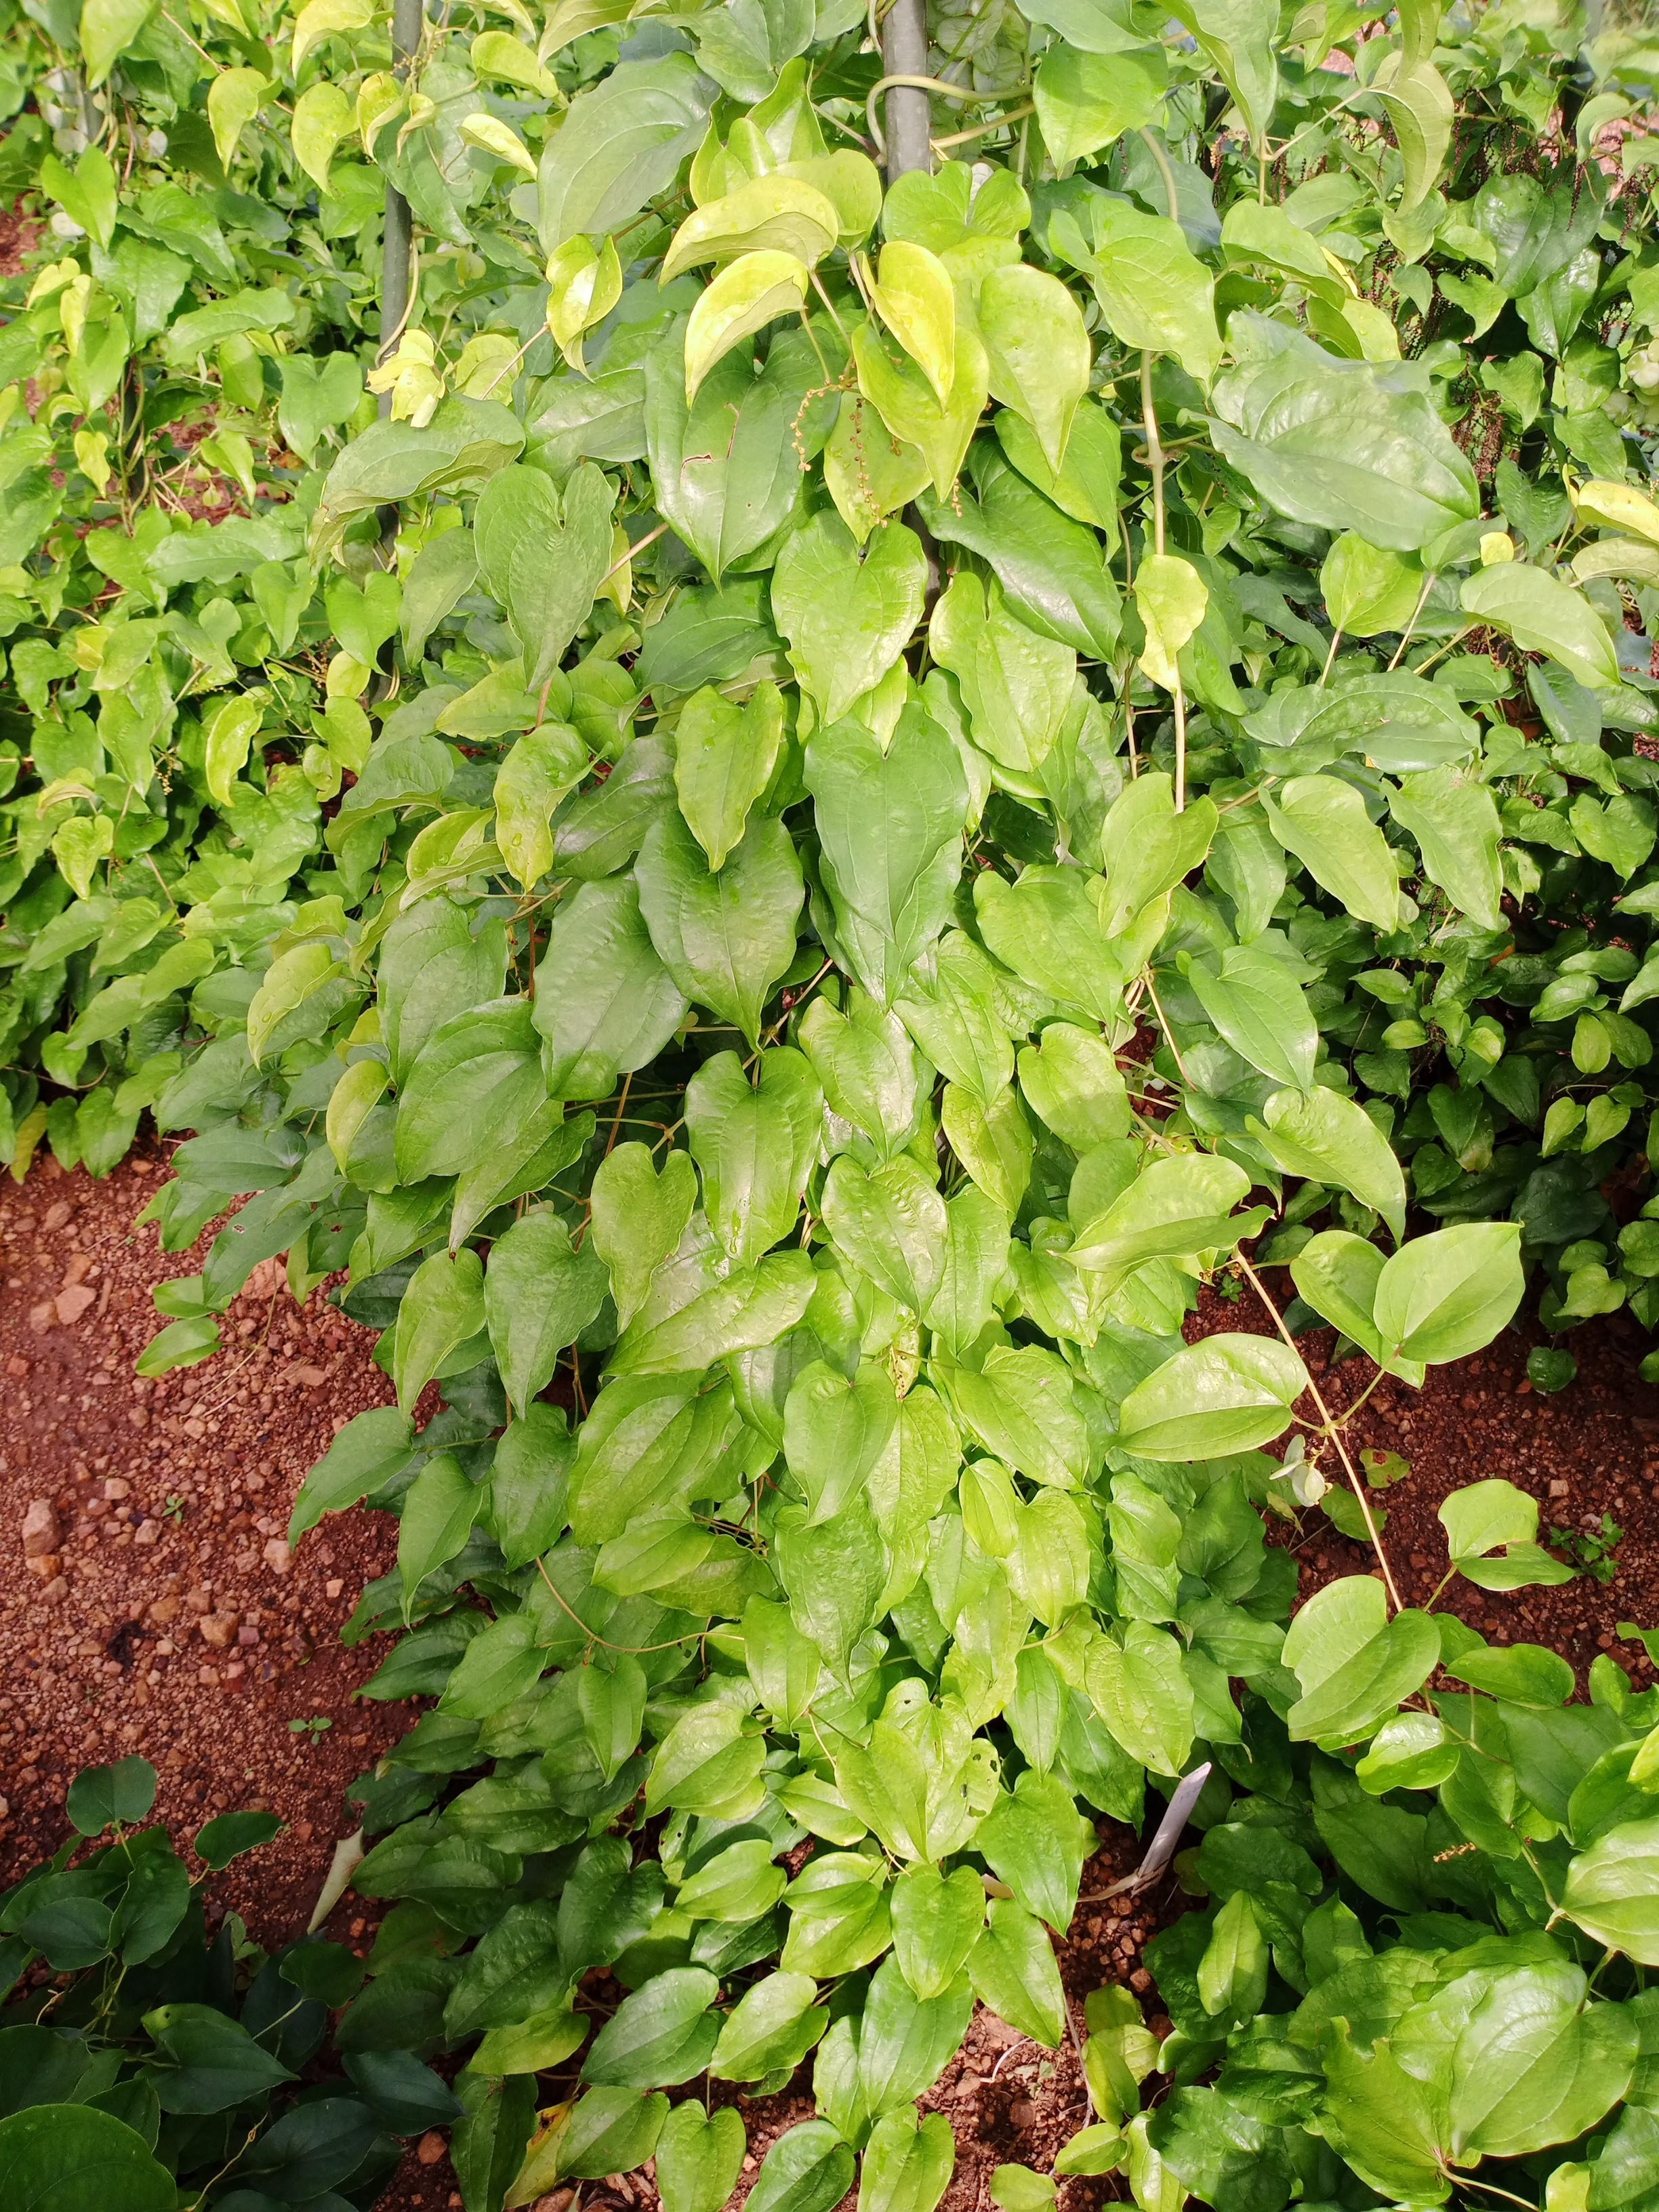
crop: yam
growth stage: vegetative
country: Nigeria
